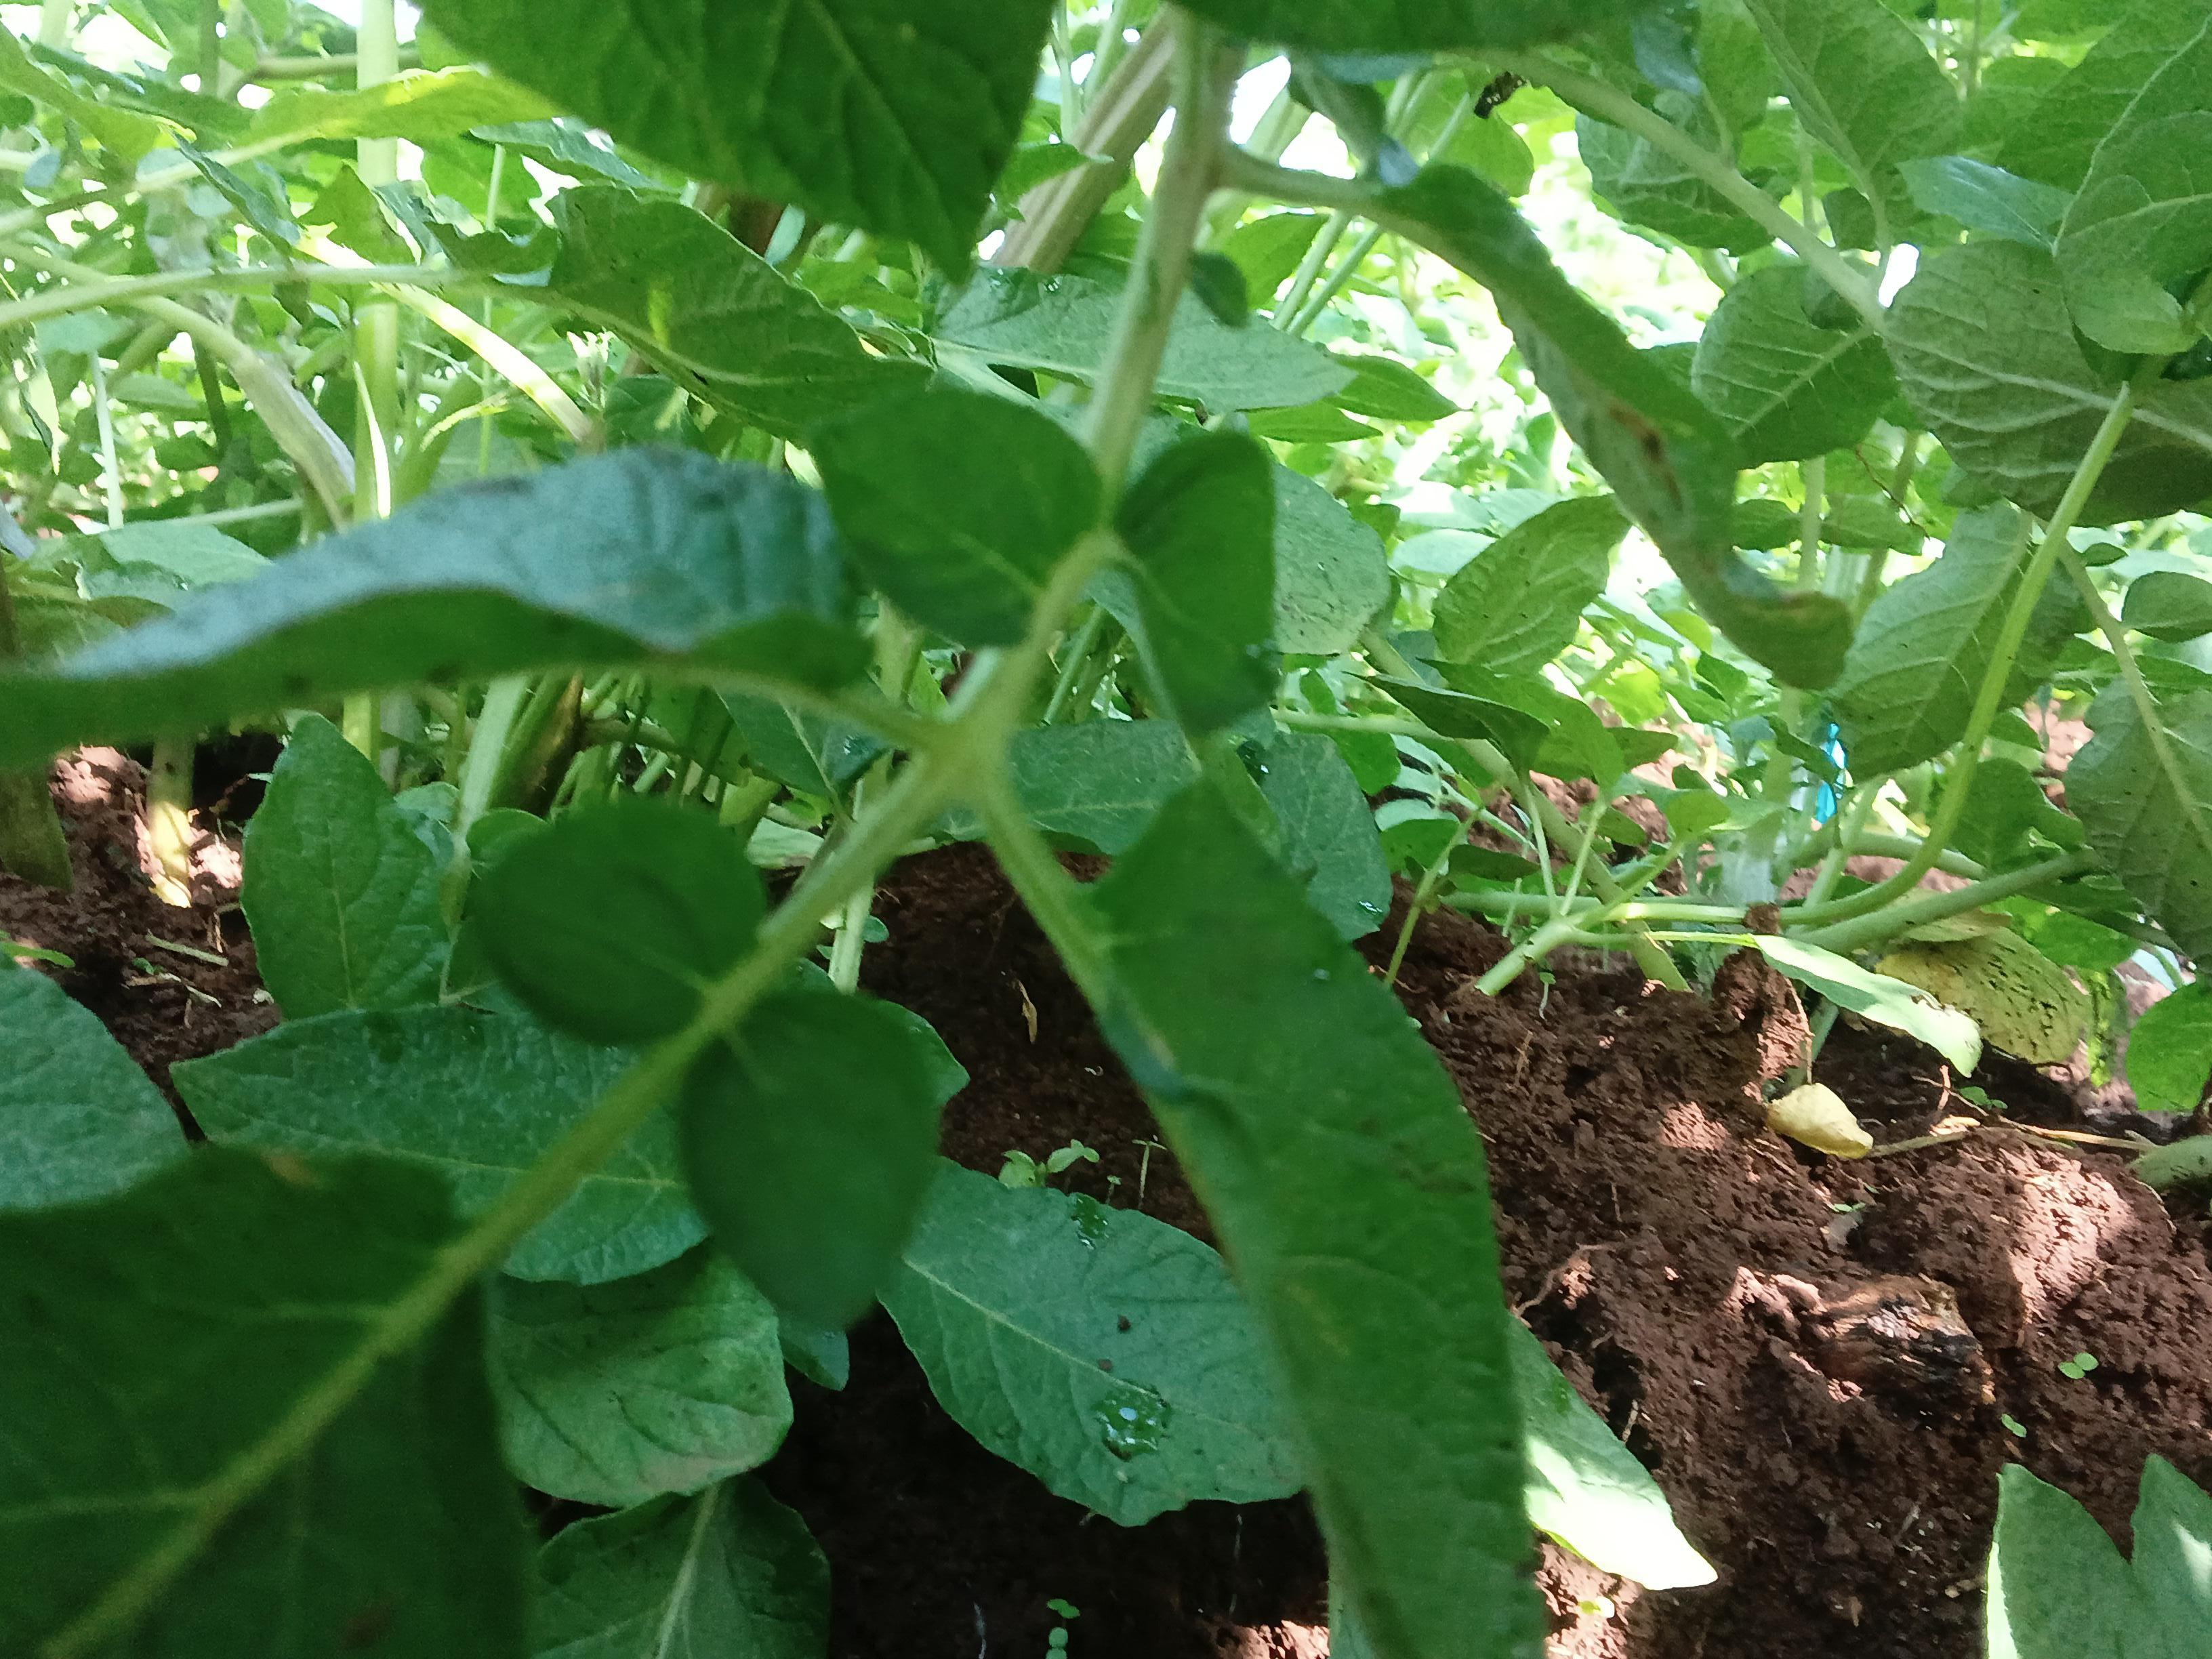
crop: potato
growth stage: flowering
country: Kenya
